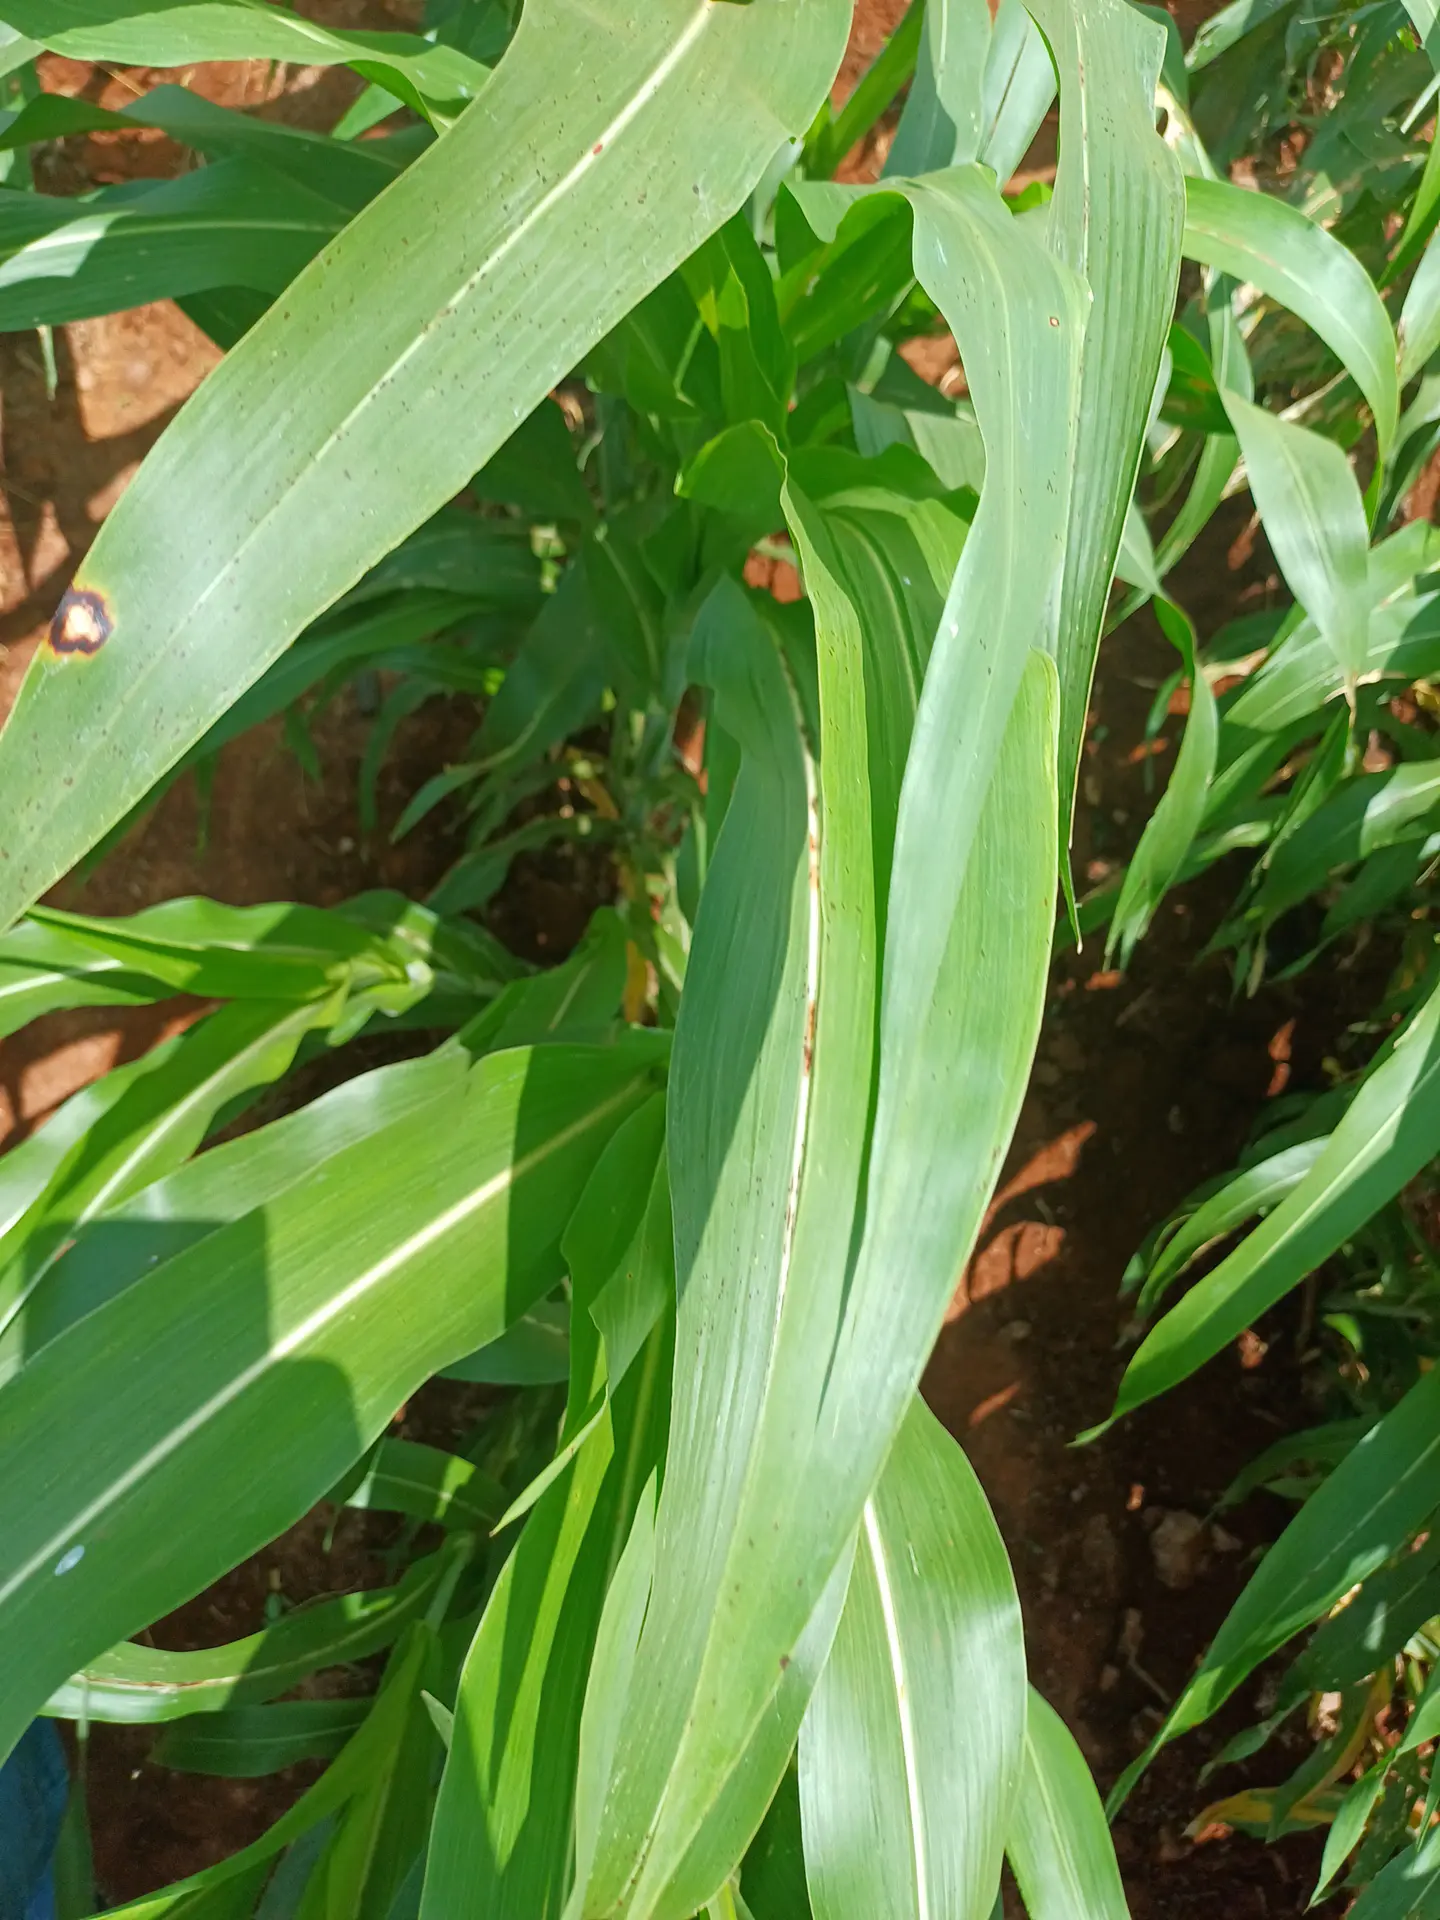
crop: sorghum
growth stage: vegetative
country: Kenya
